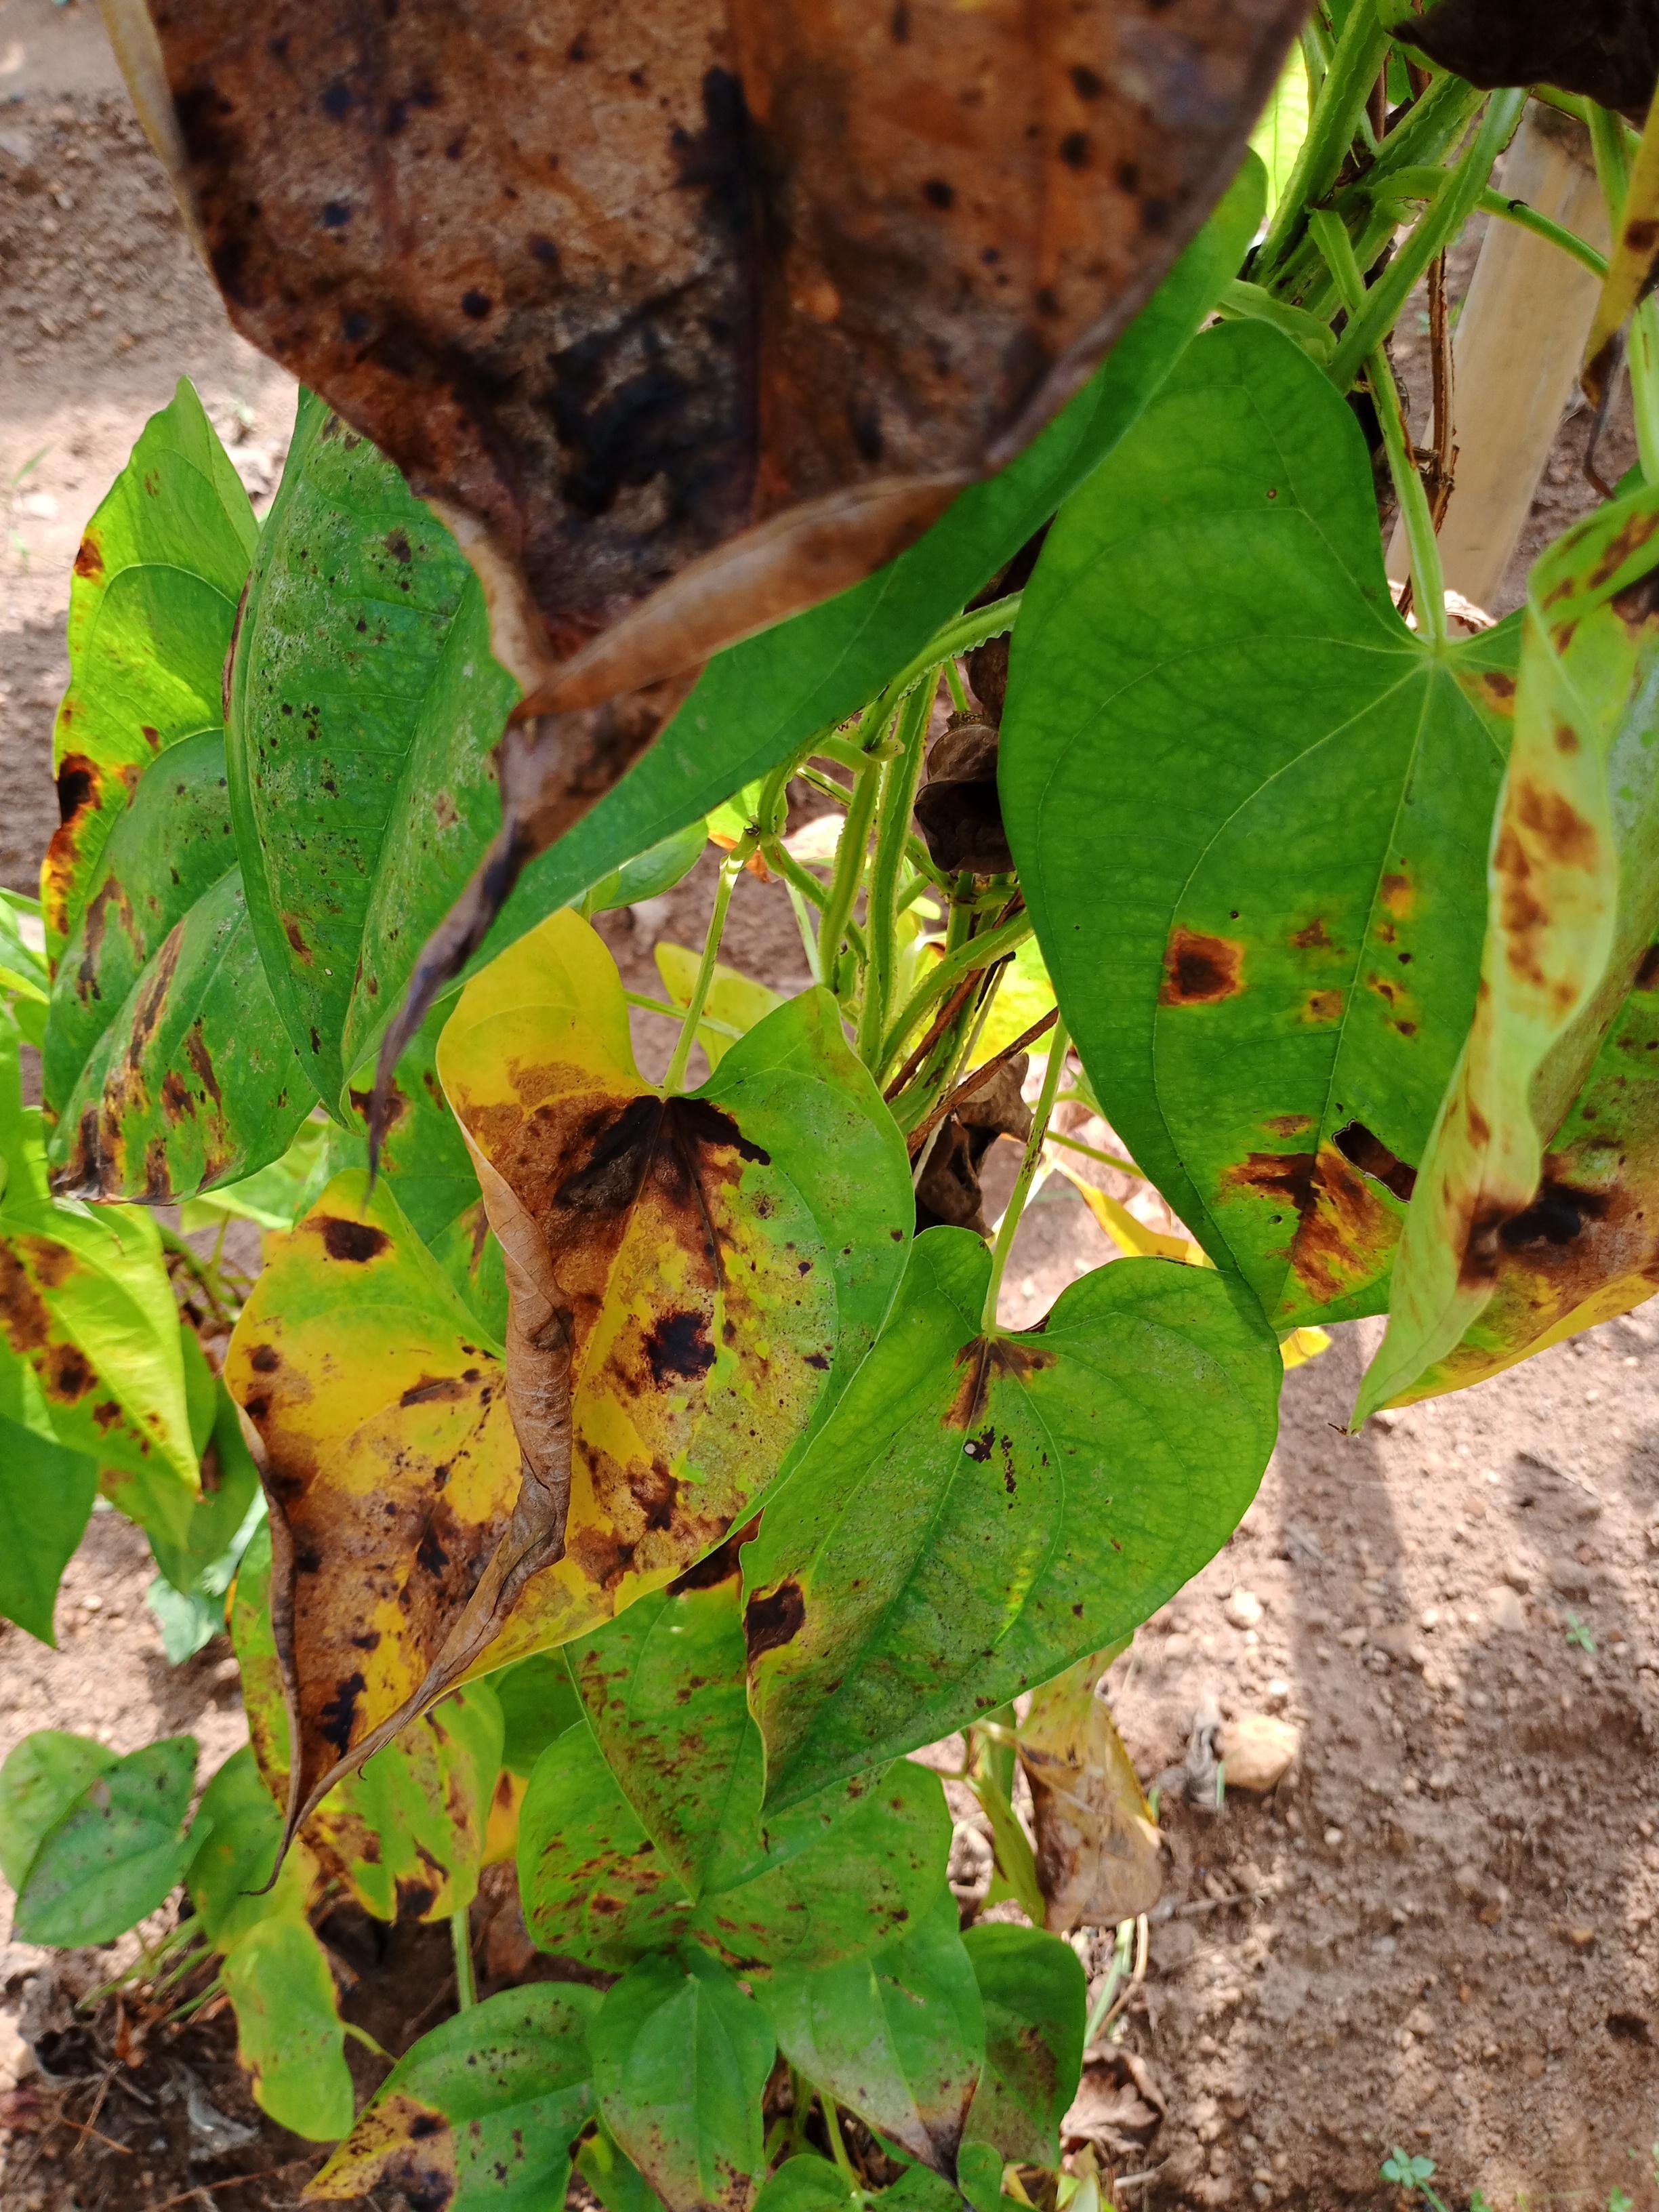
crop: yam
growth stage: vegetative
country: Nigeria
